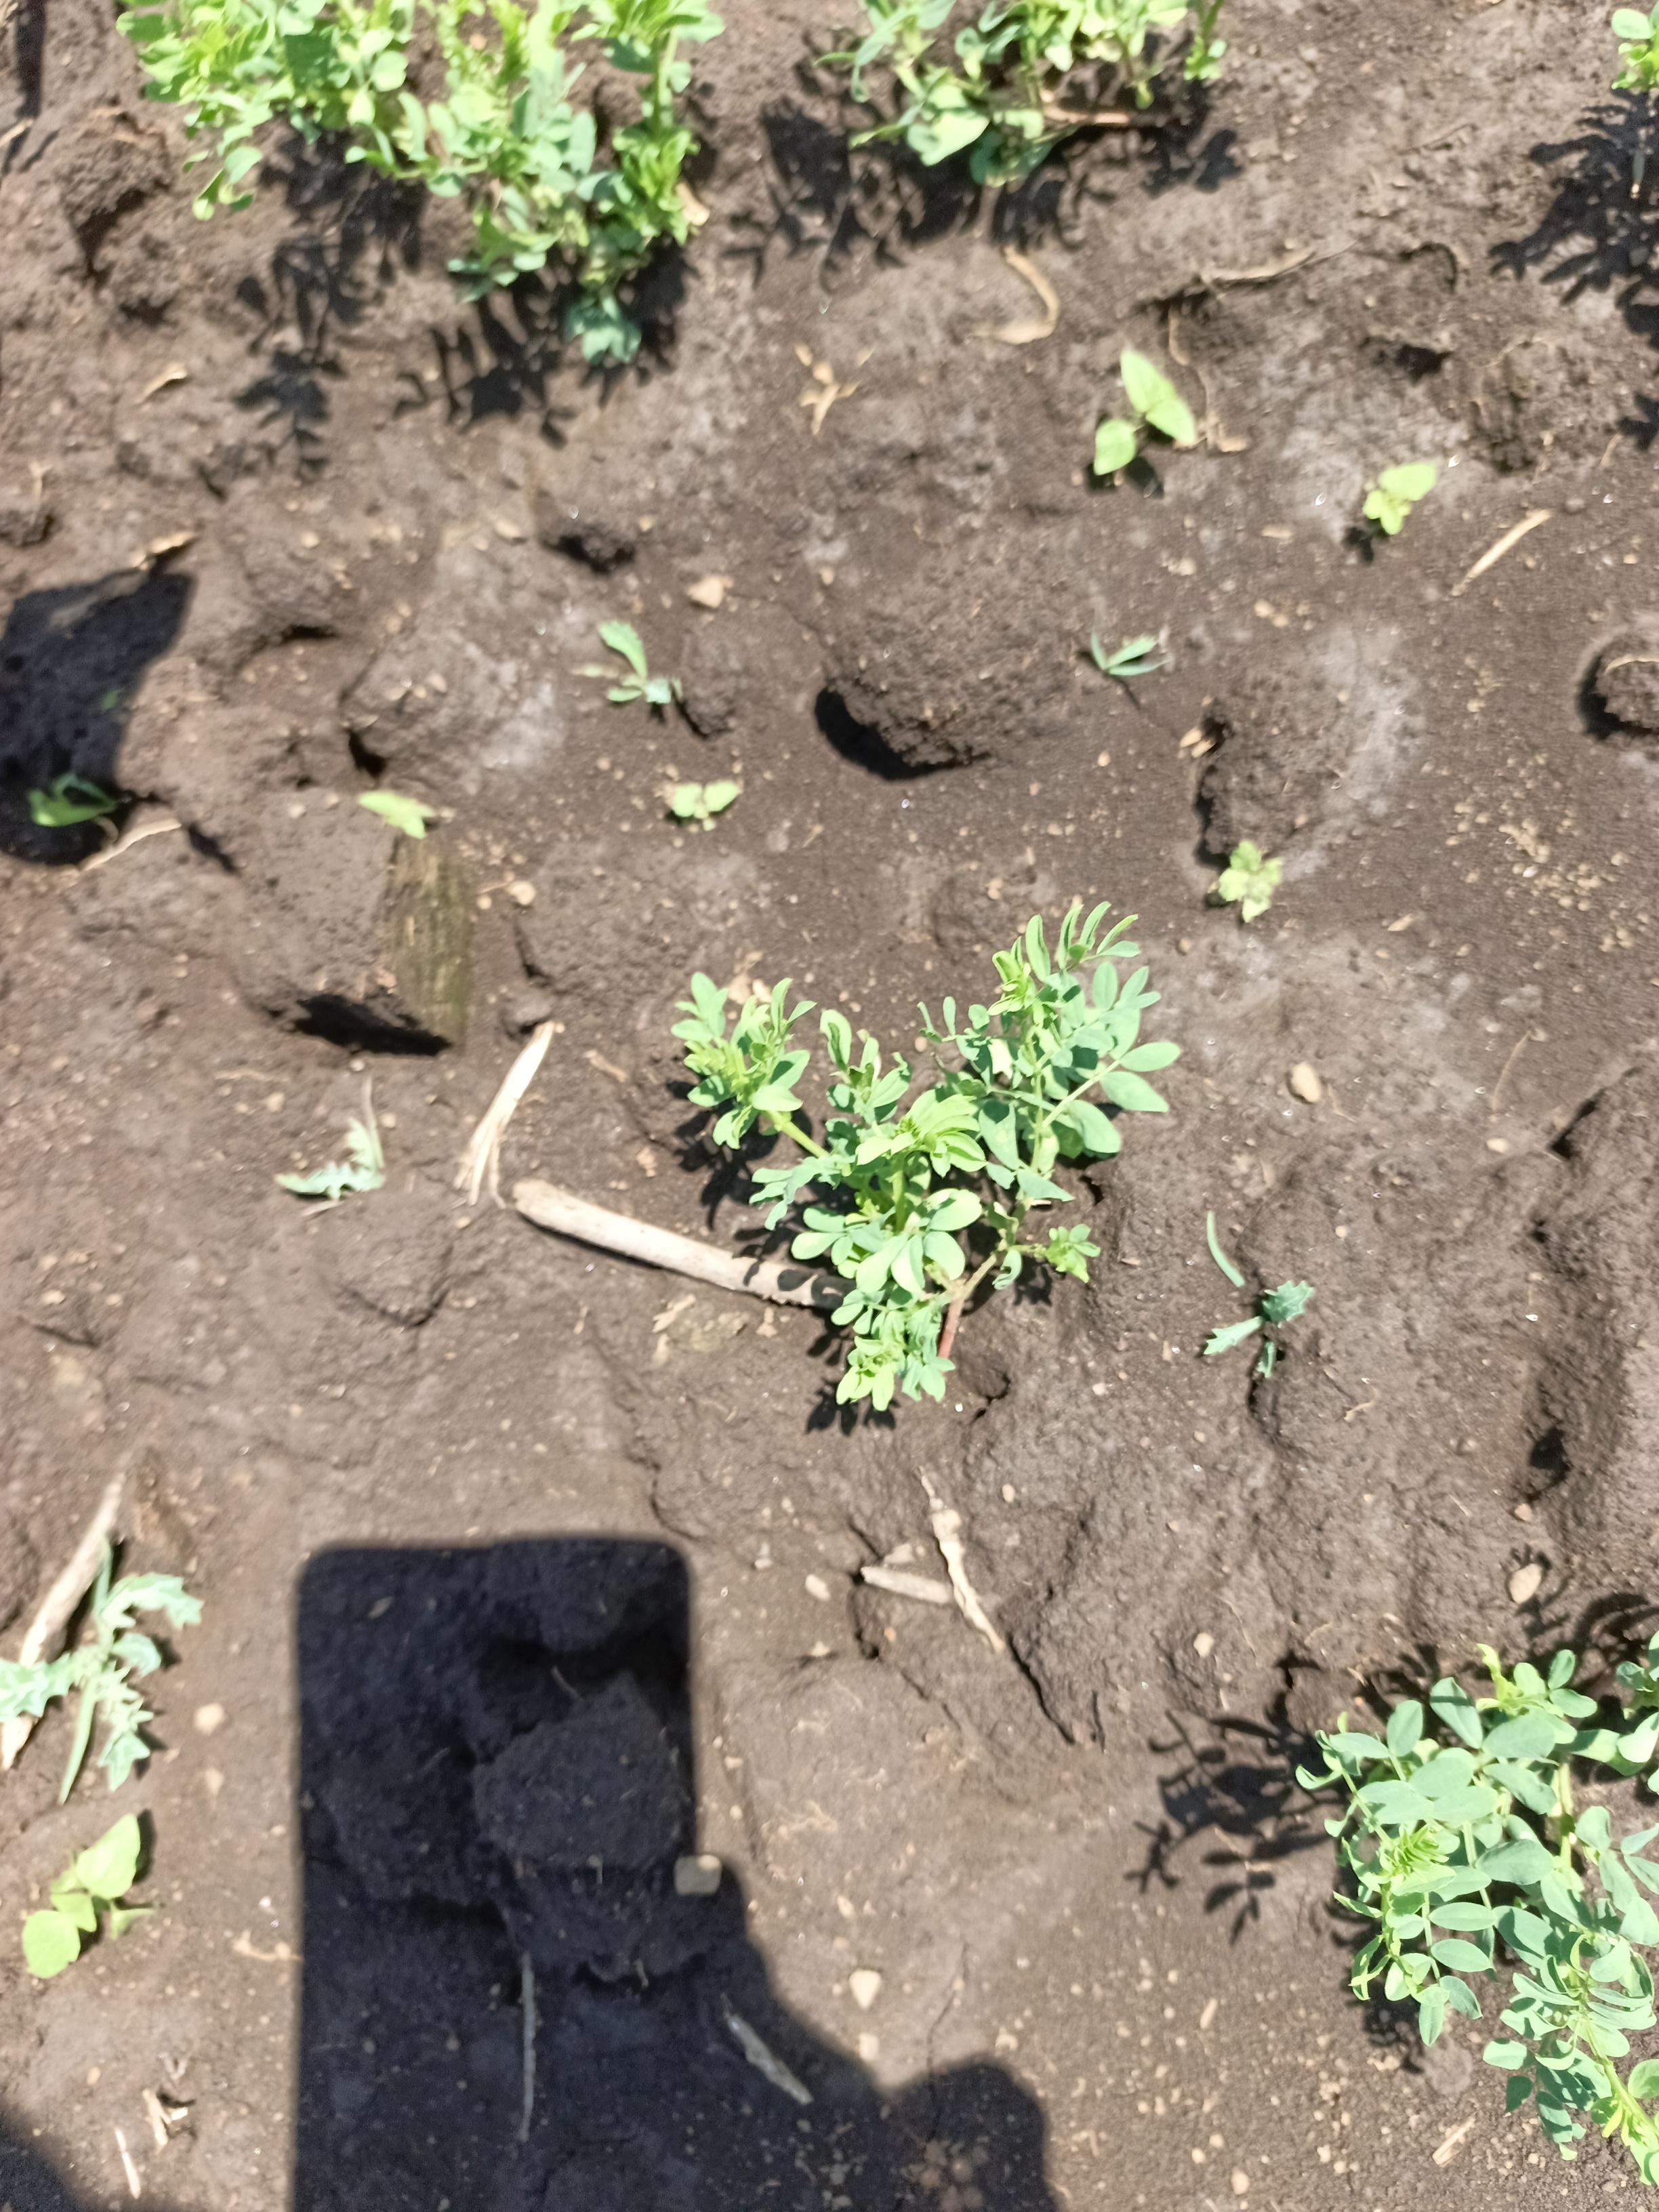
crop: lentil
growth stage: vegetative
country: Tanzania
